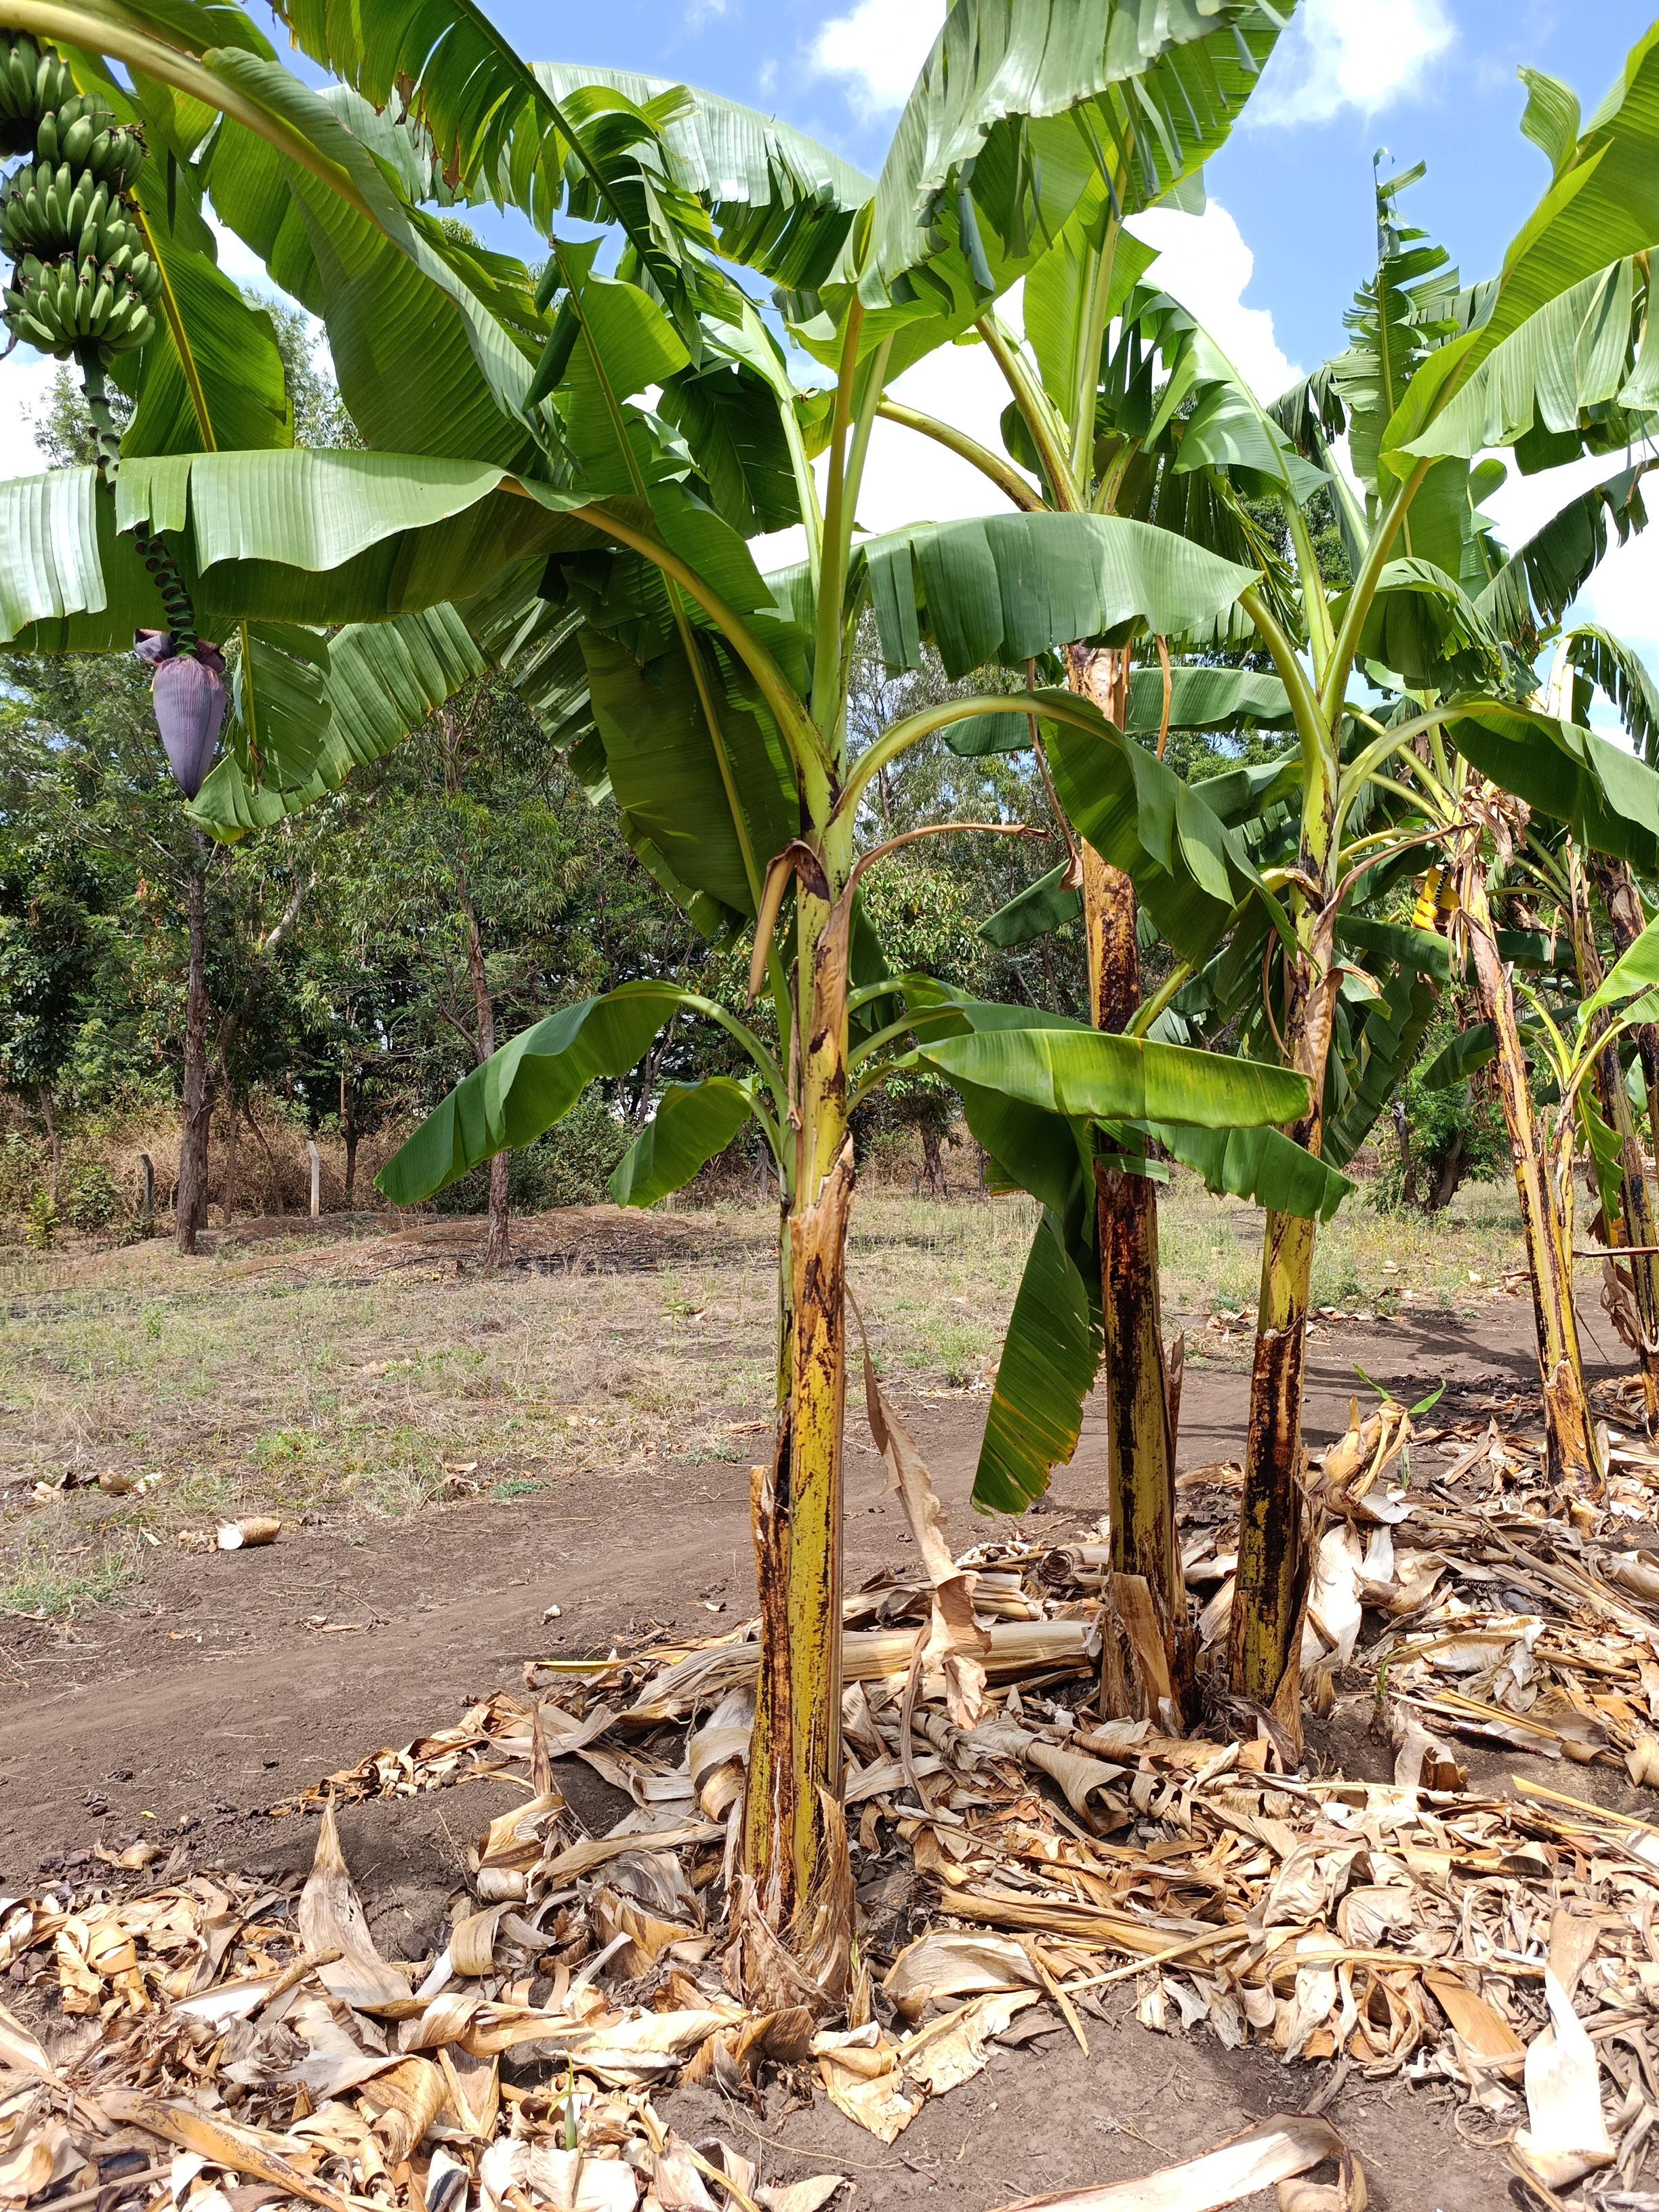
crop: banana
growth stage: vegetative
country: Tanzania
